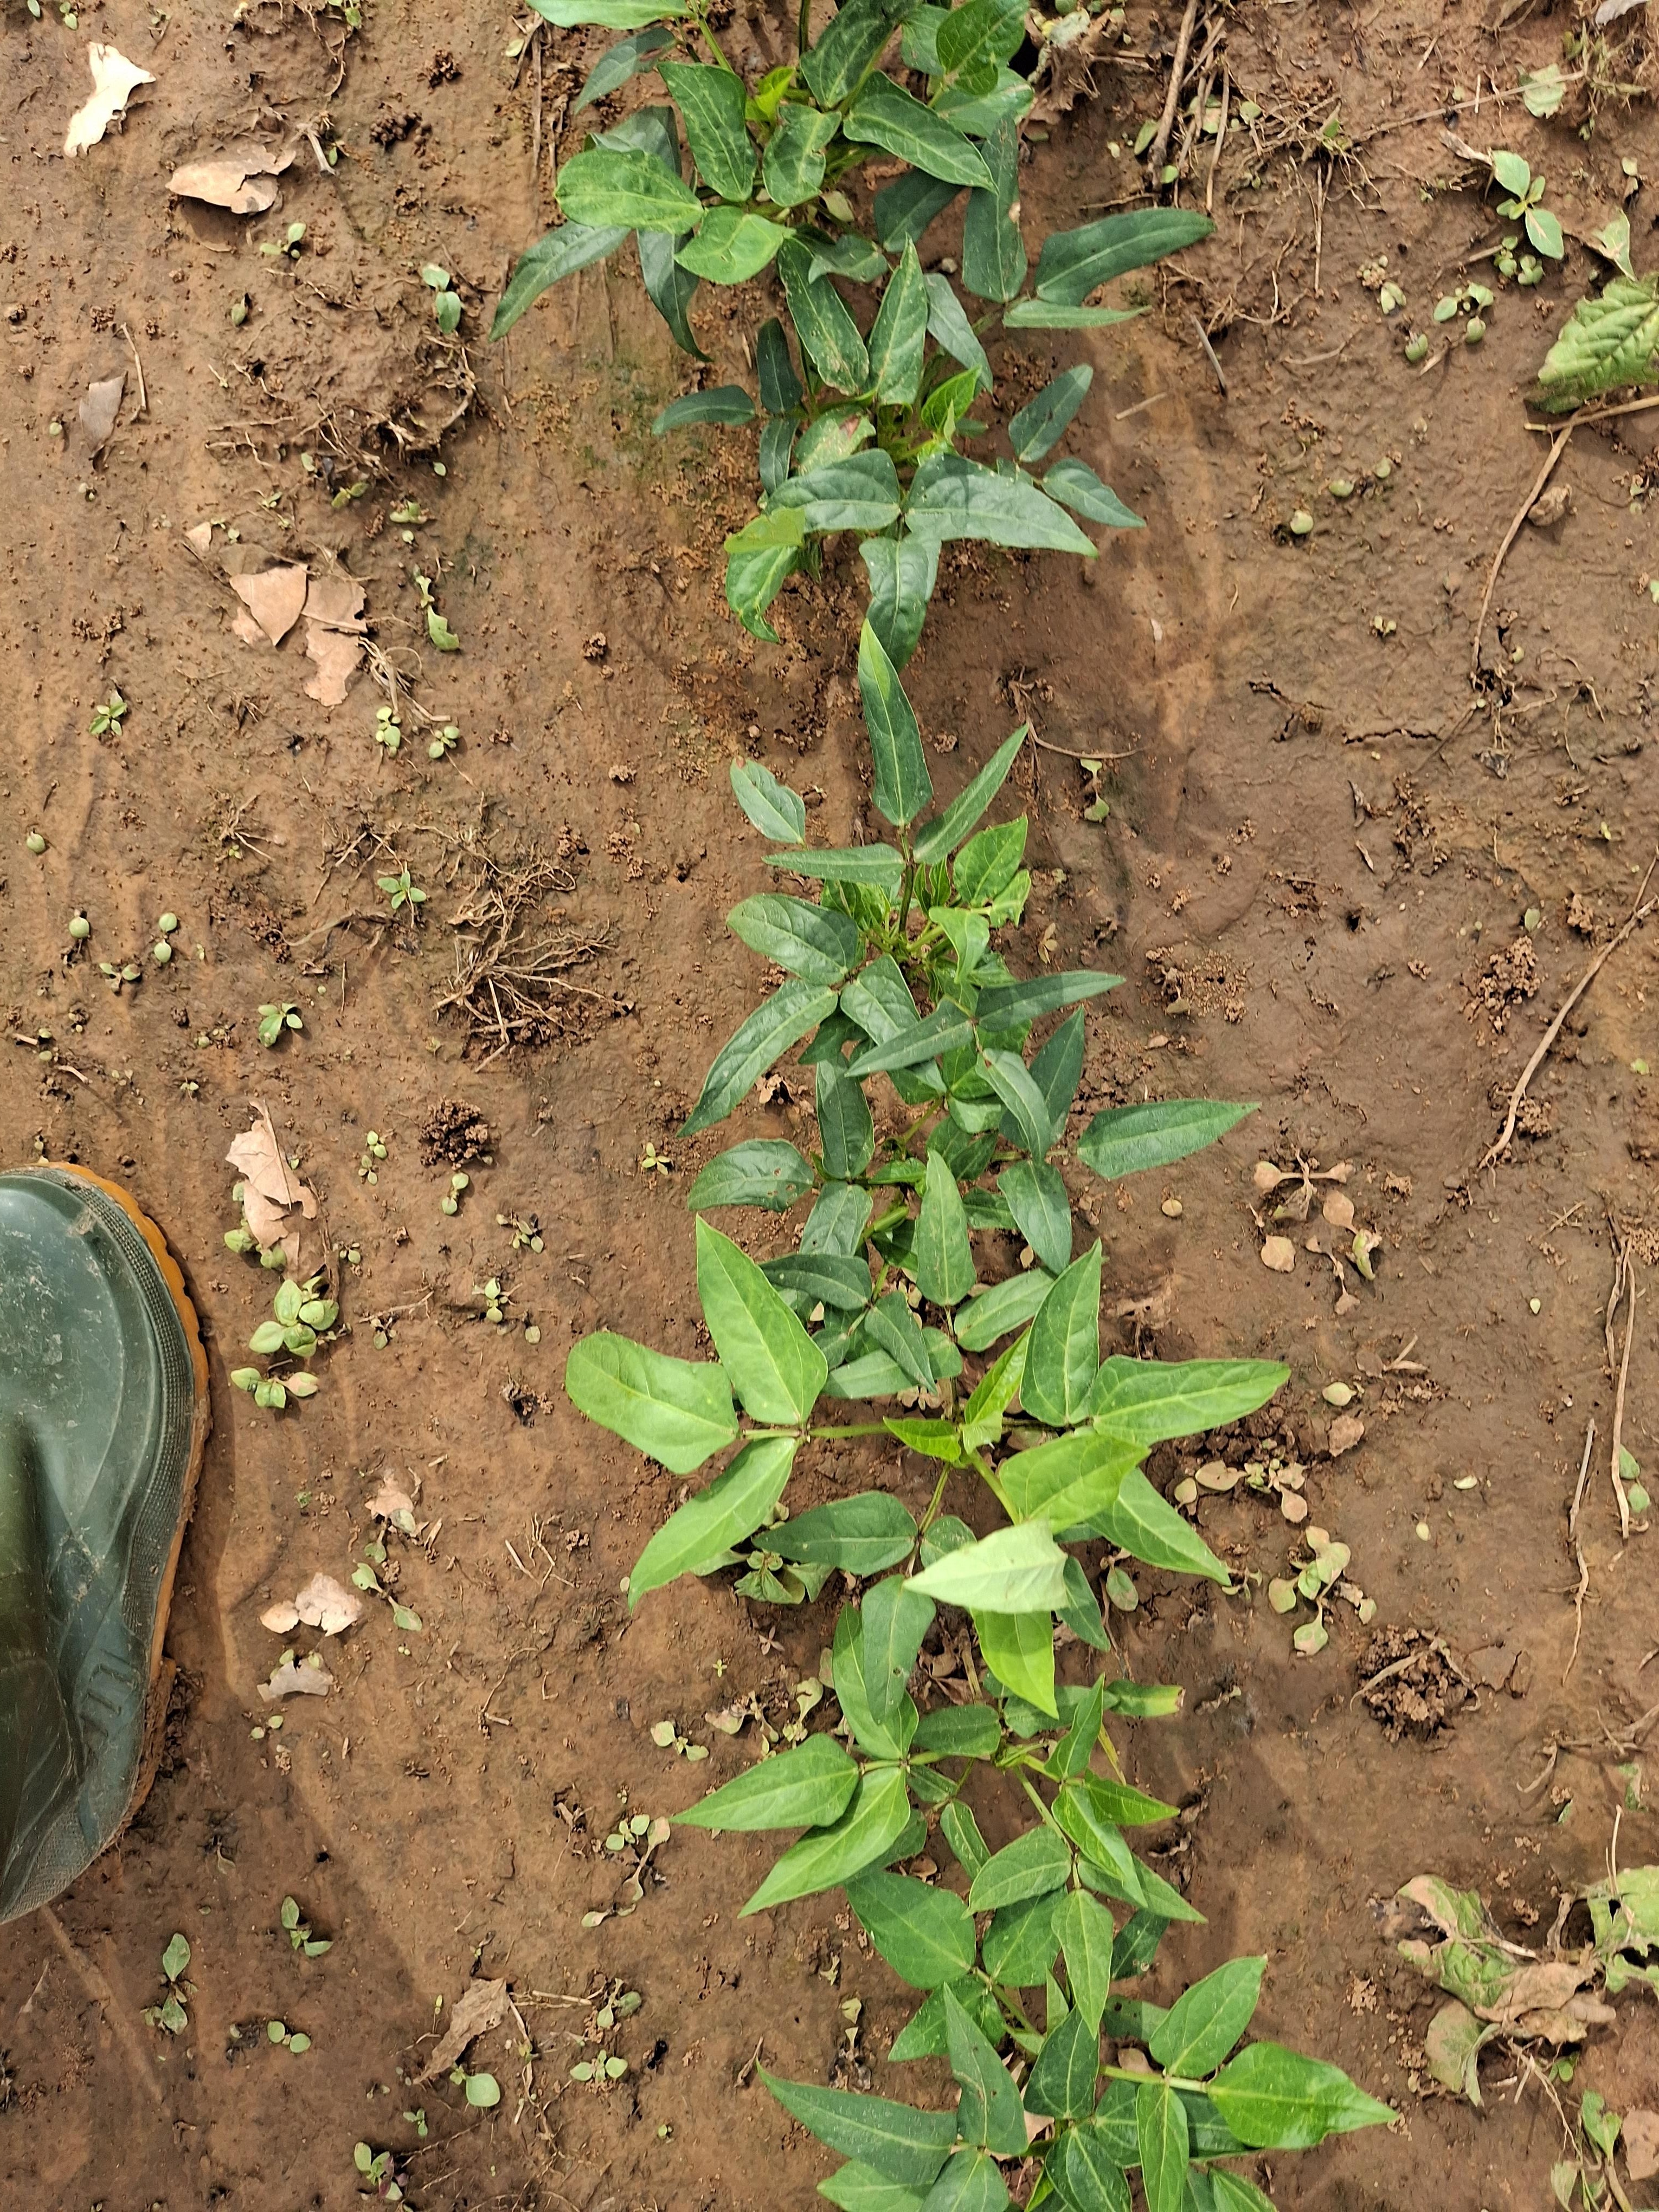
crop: cowpea
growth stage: vegetative
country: Nigeria
